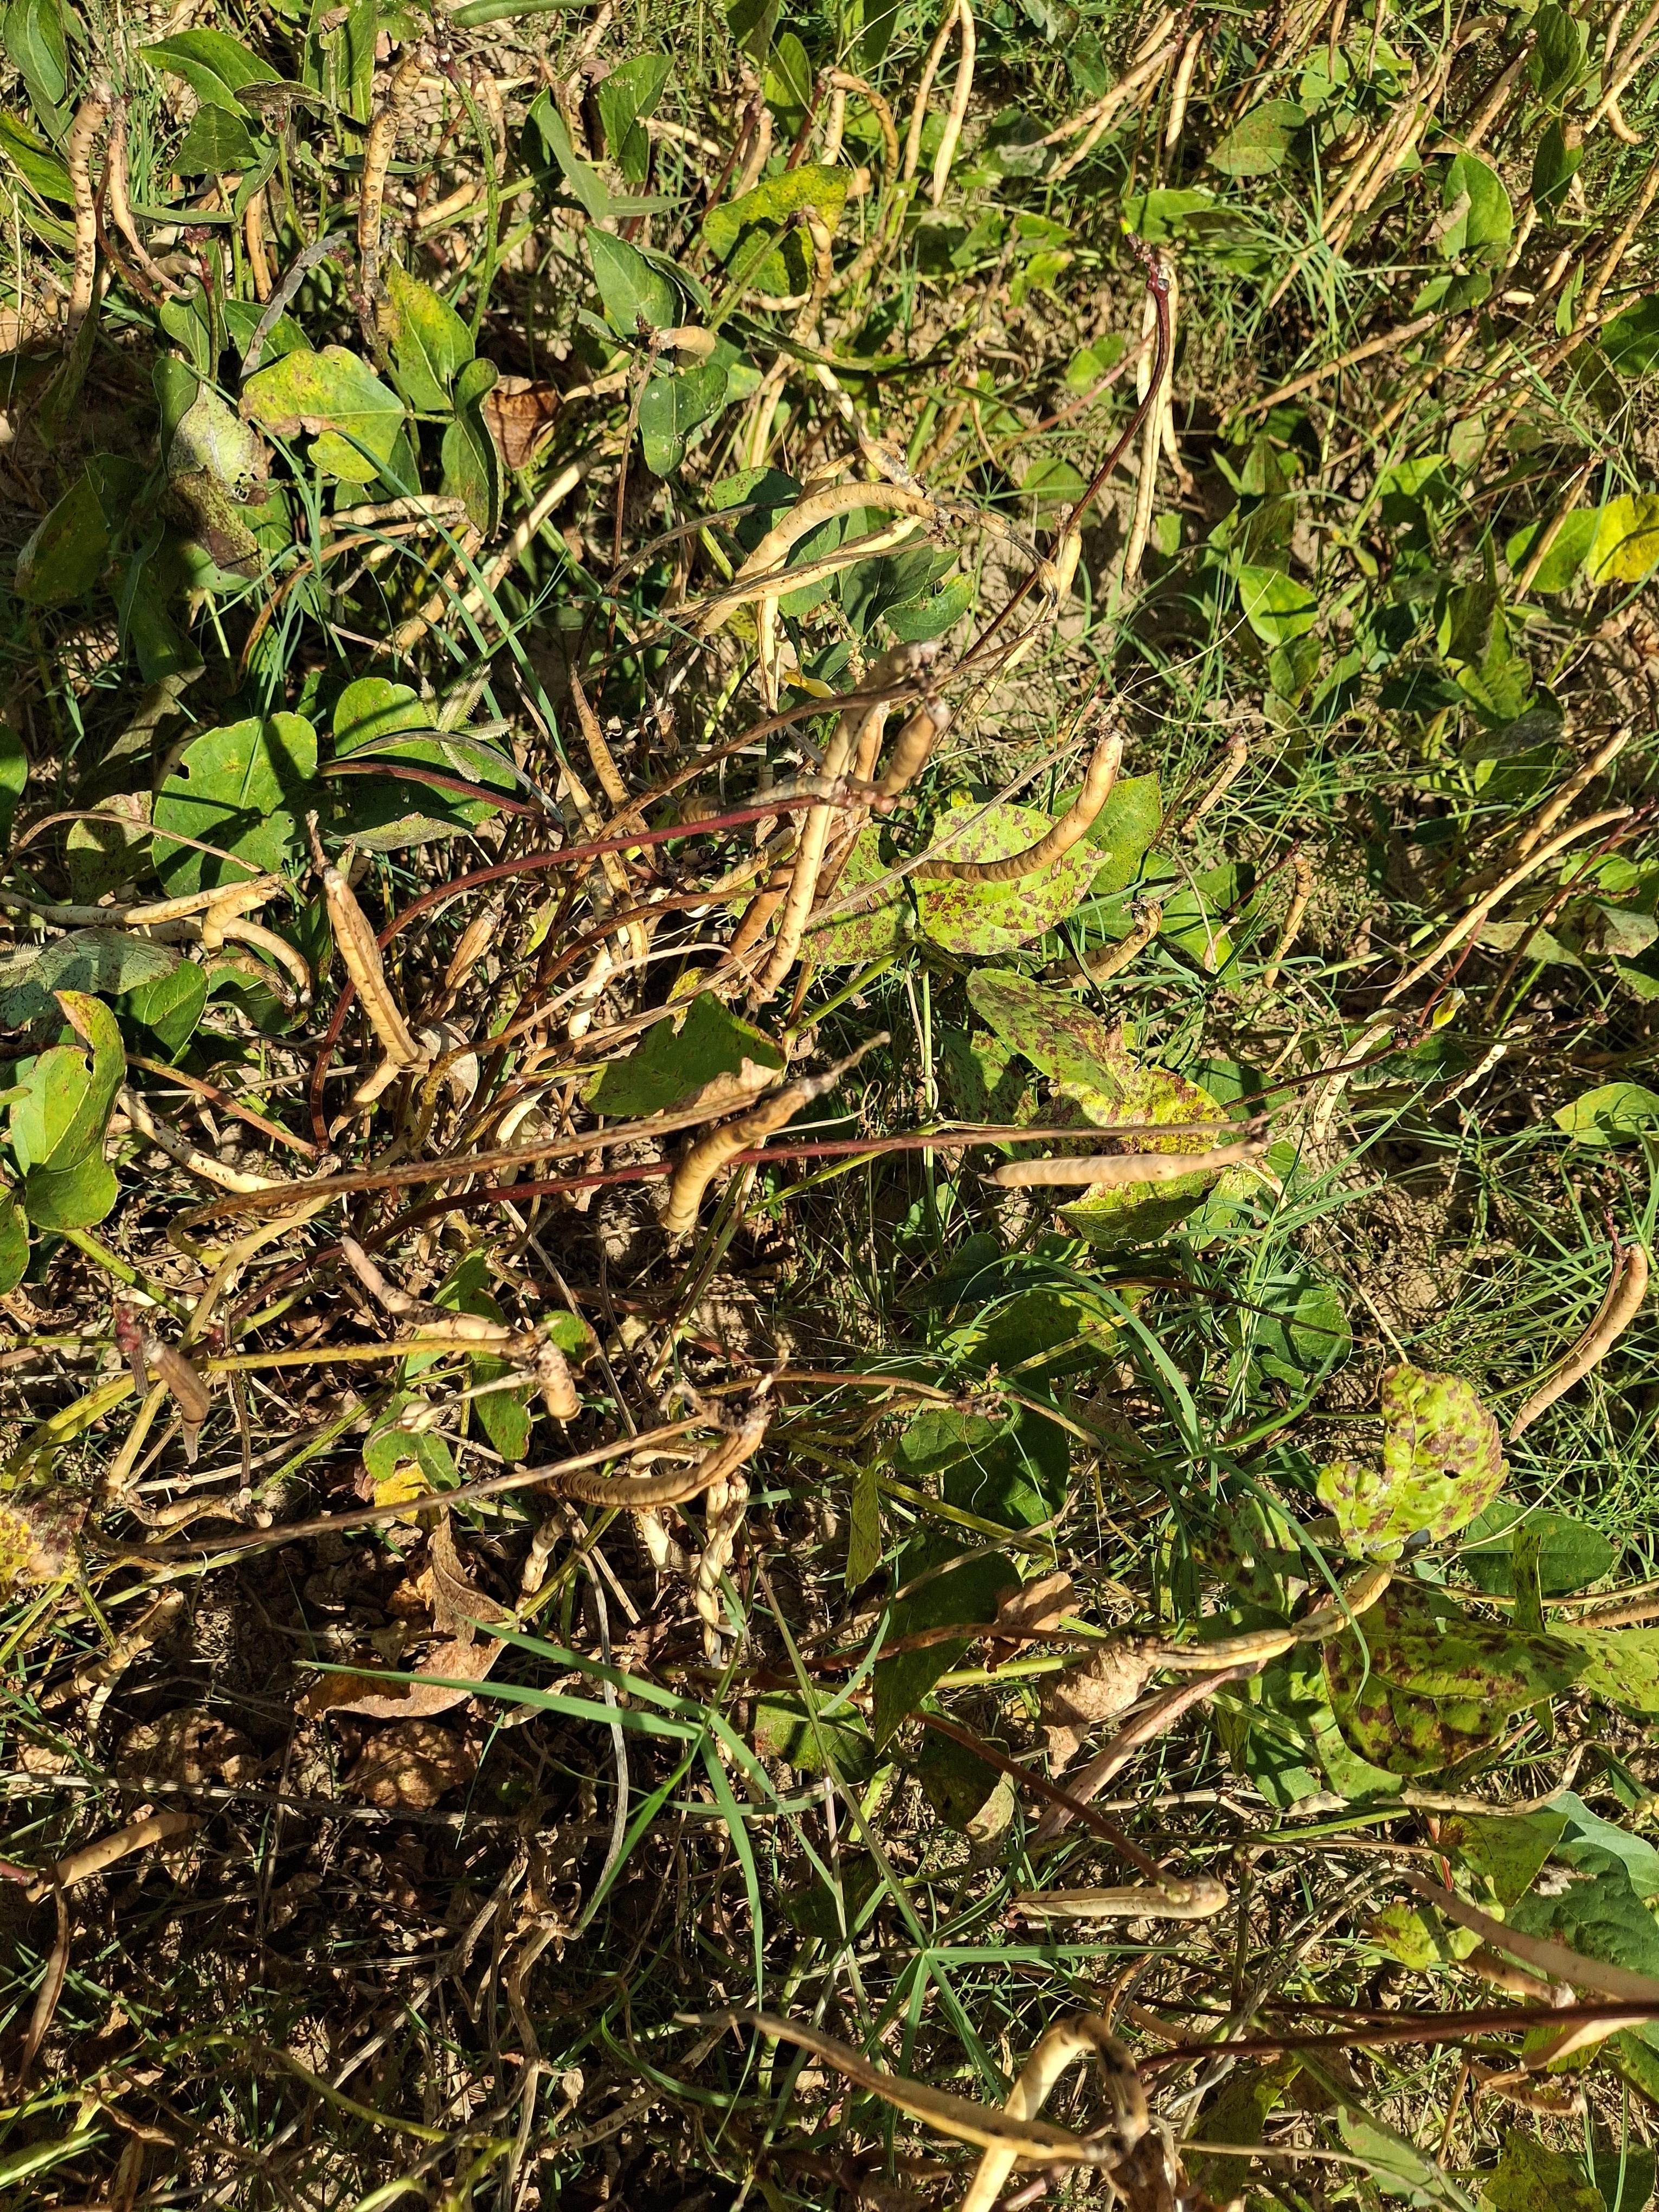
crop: cowpea
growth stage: maturity
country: Nigeria
